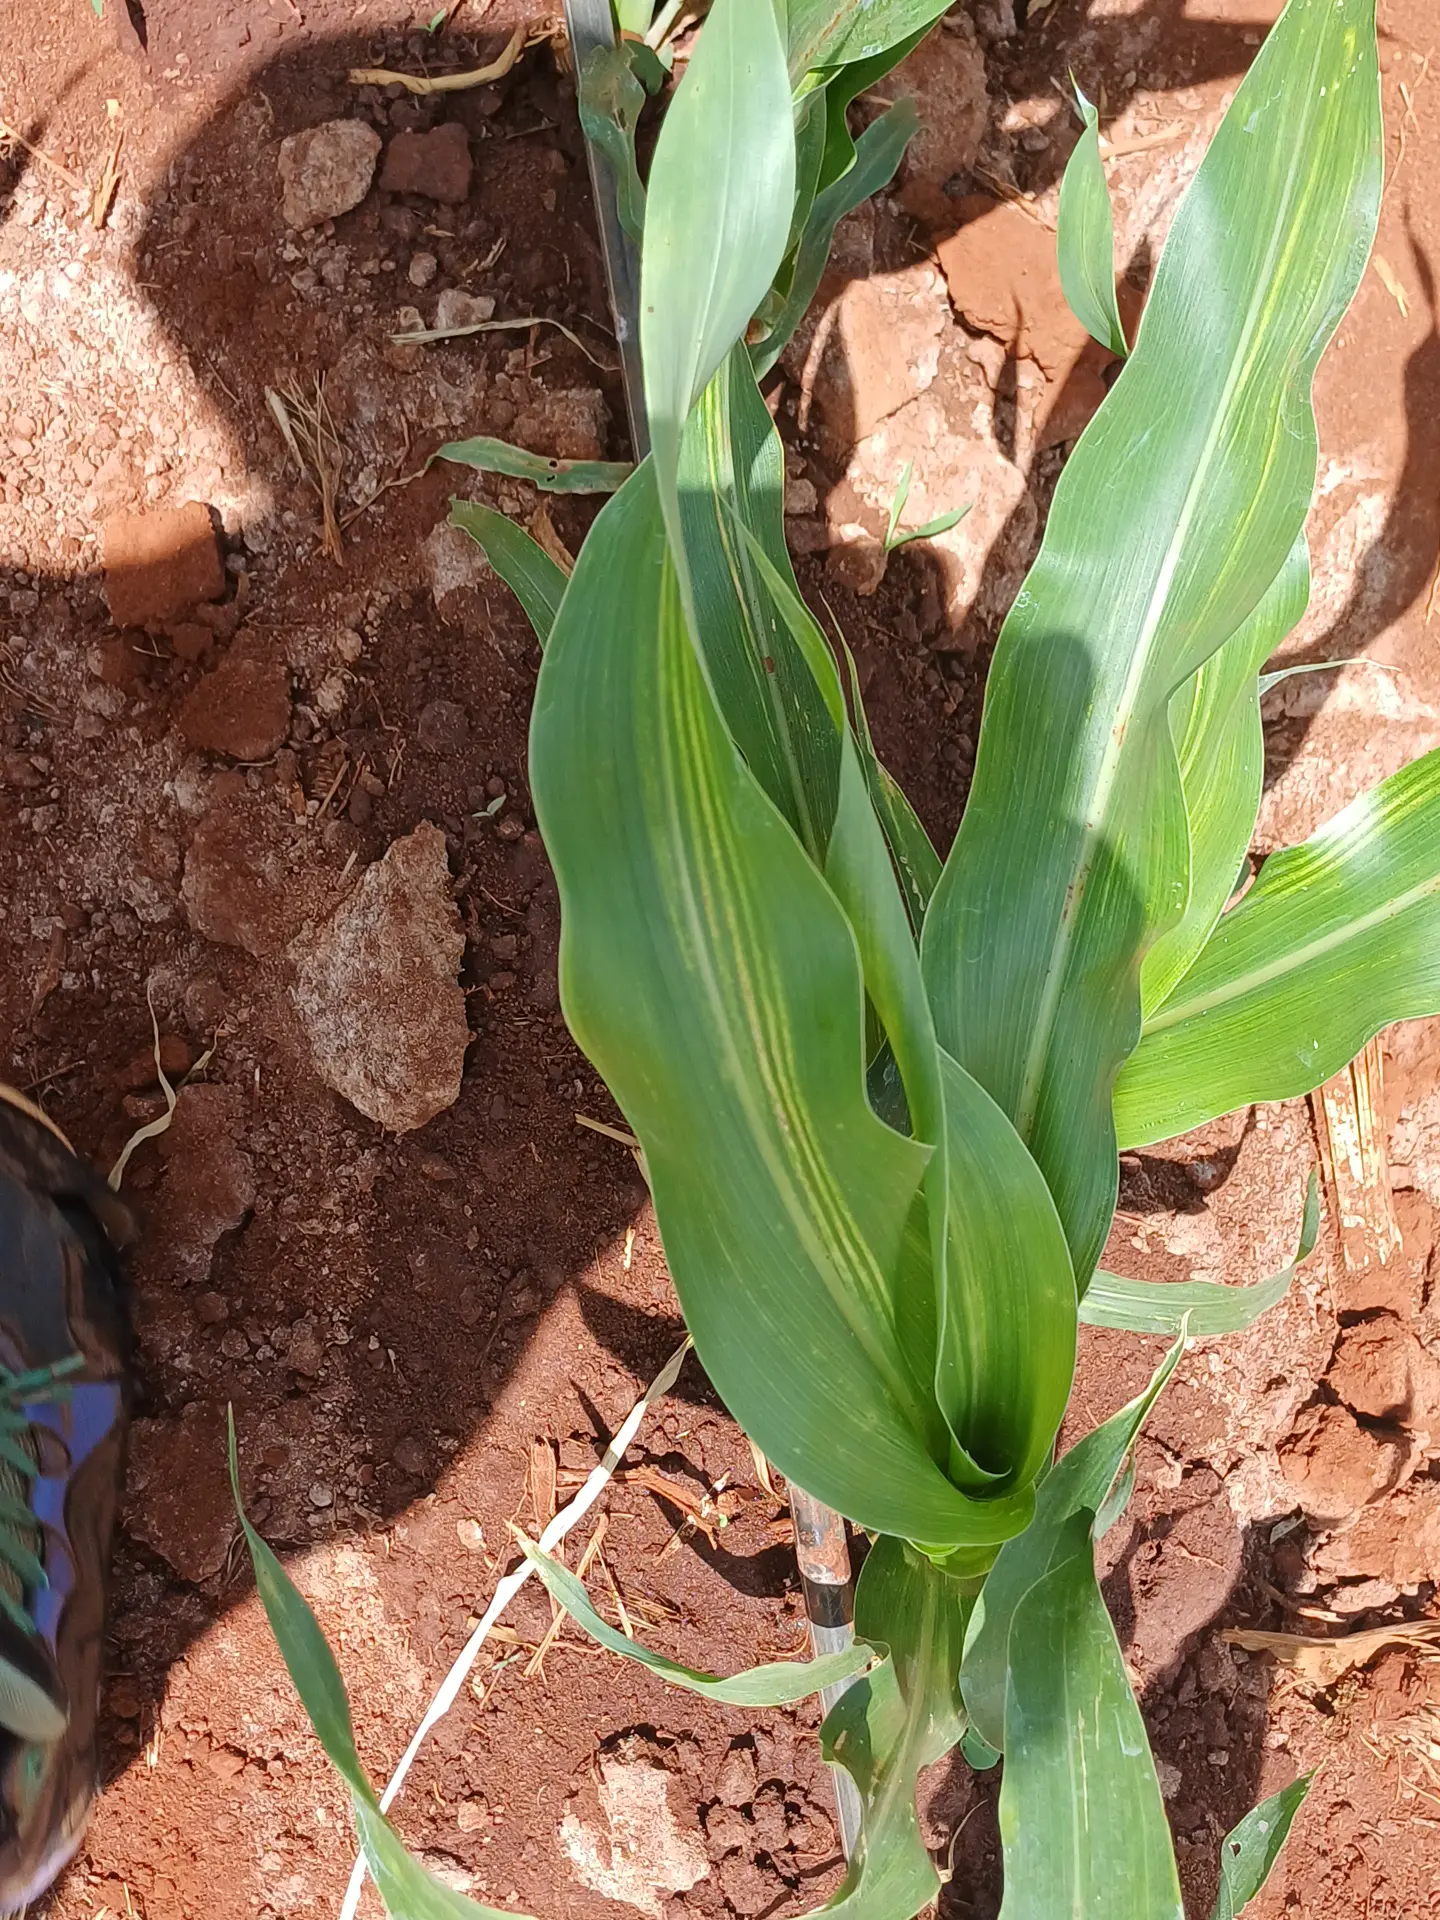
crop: sorghum
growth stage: vegetative
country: Kenya
